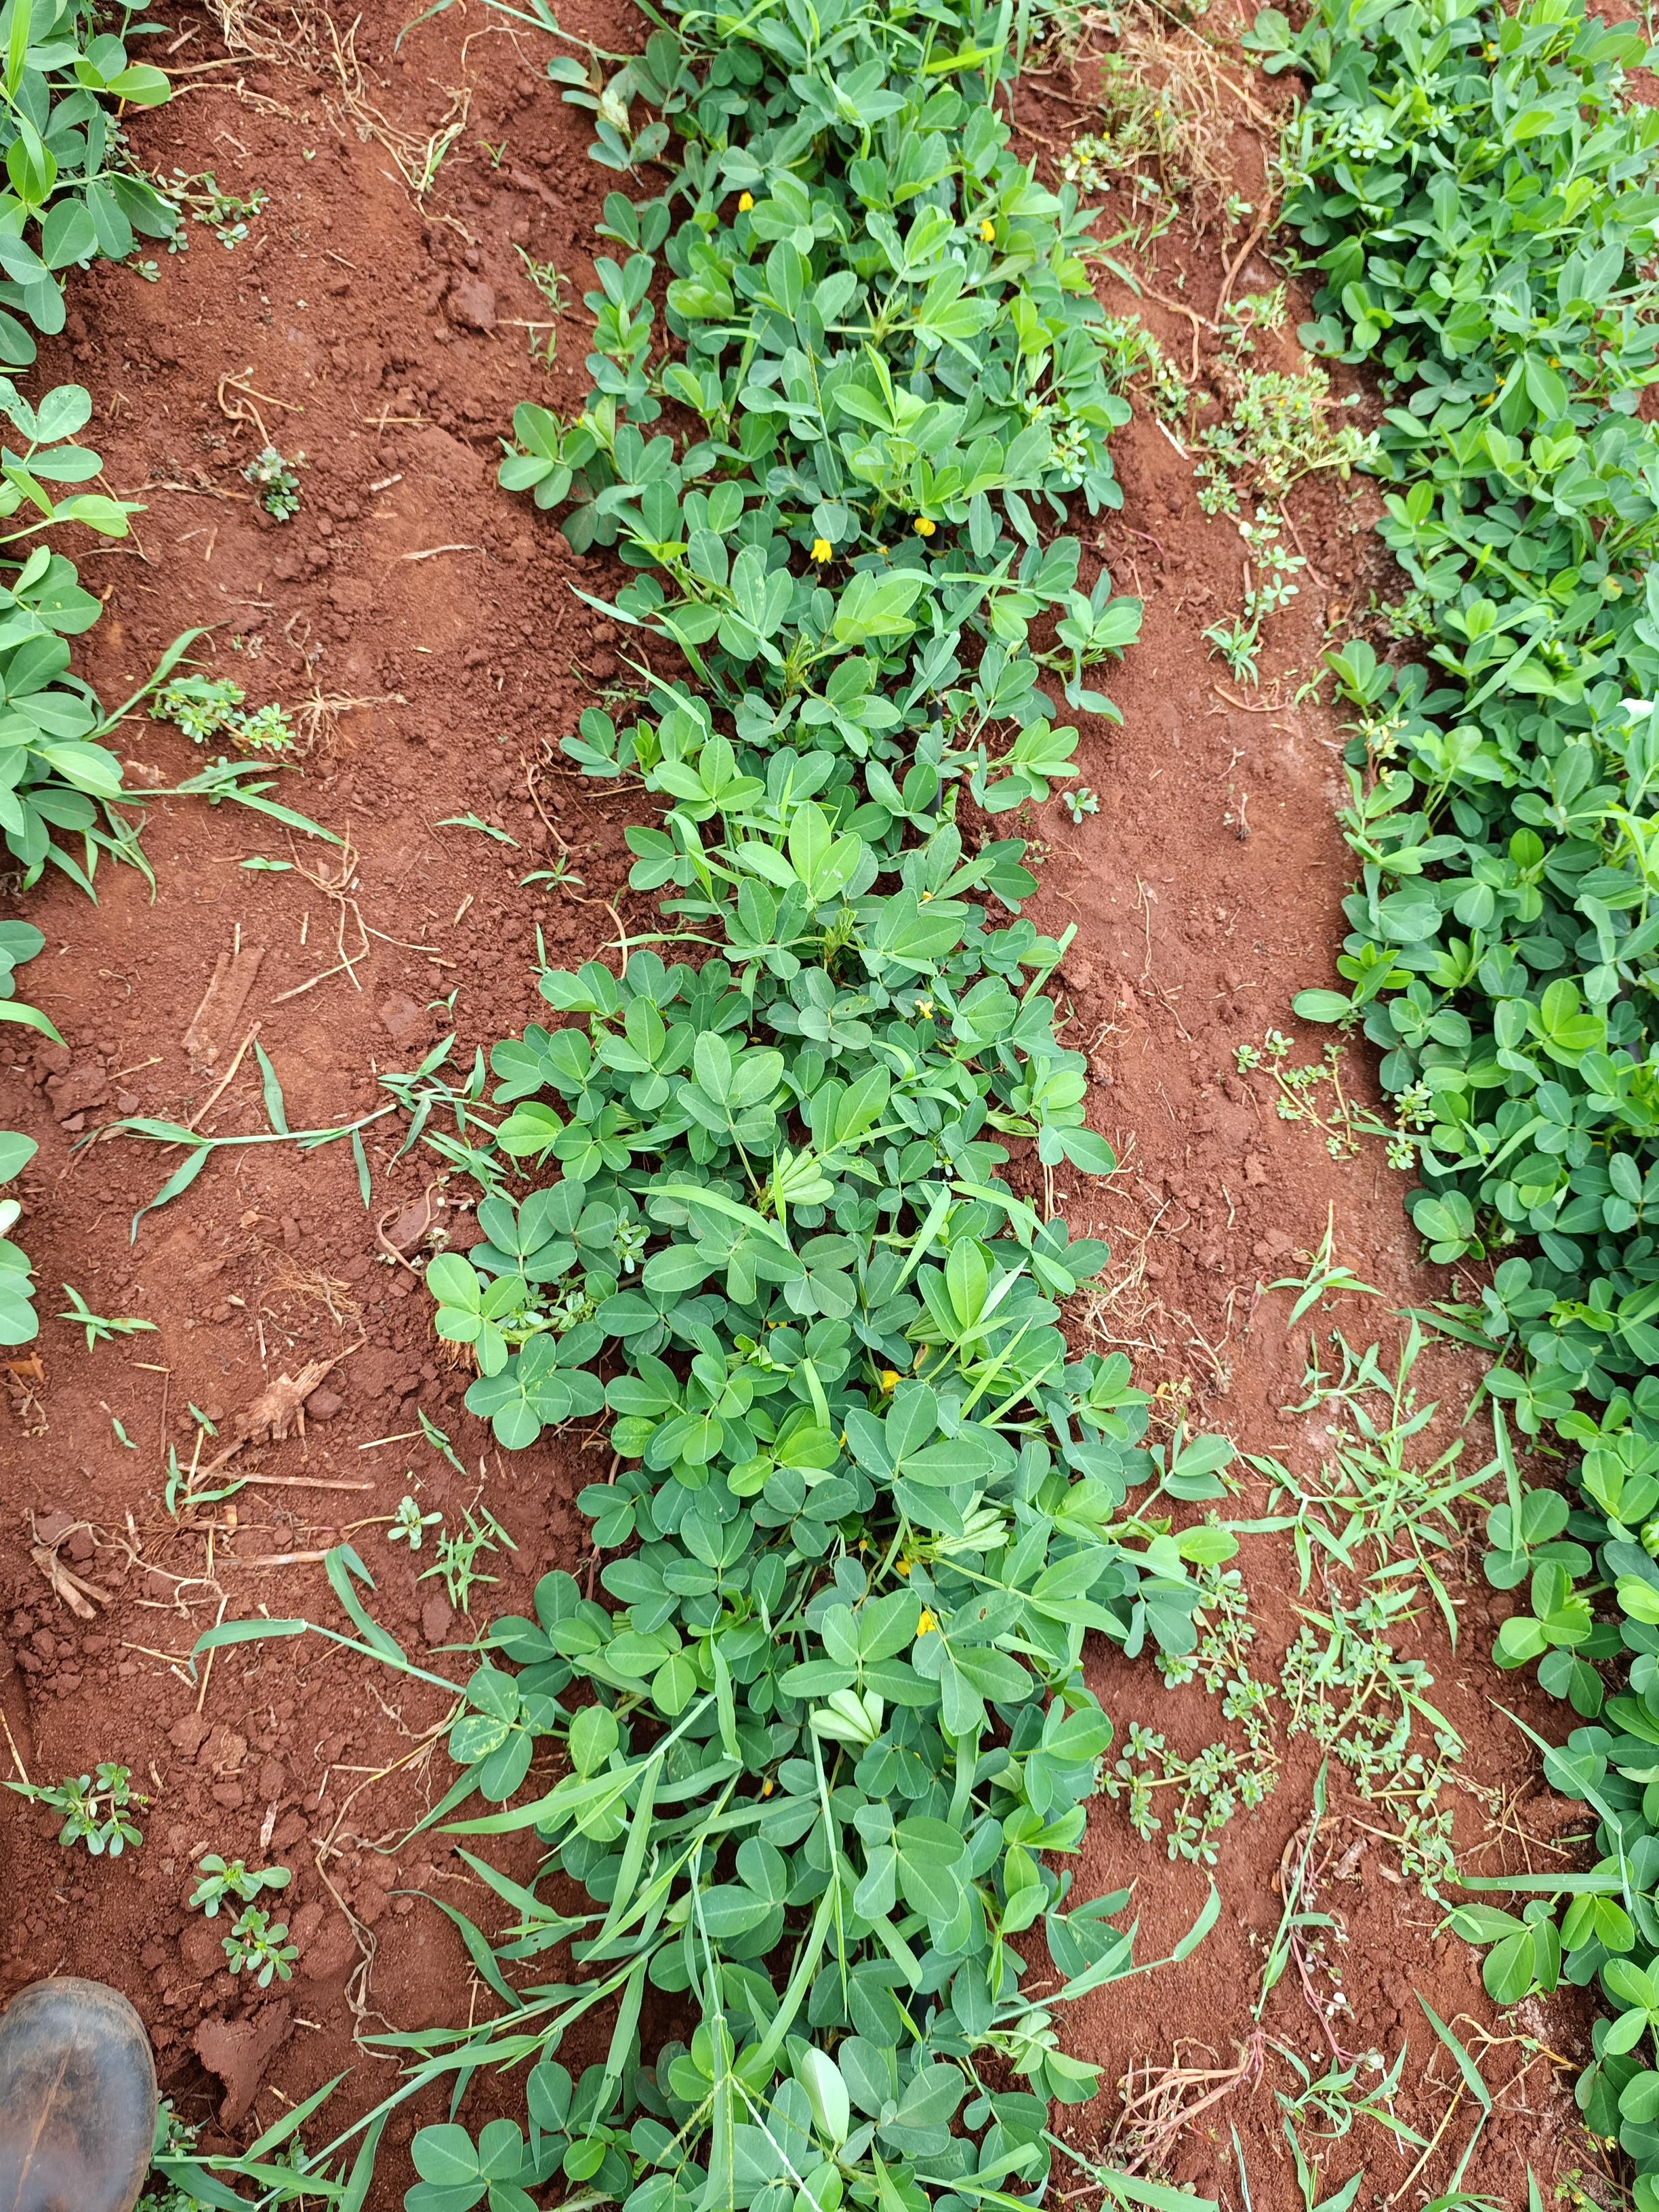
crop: groundnut
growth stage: flowering
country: Kenya
